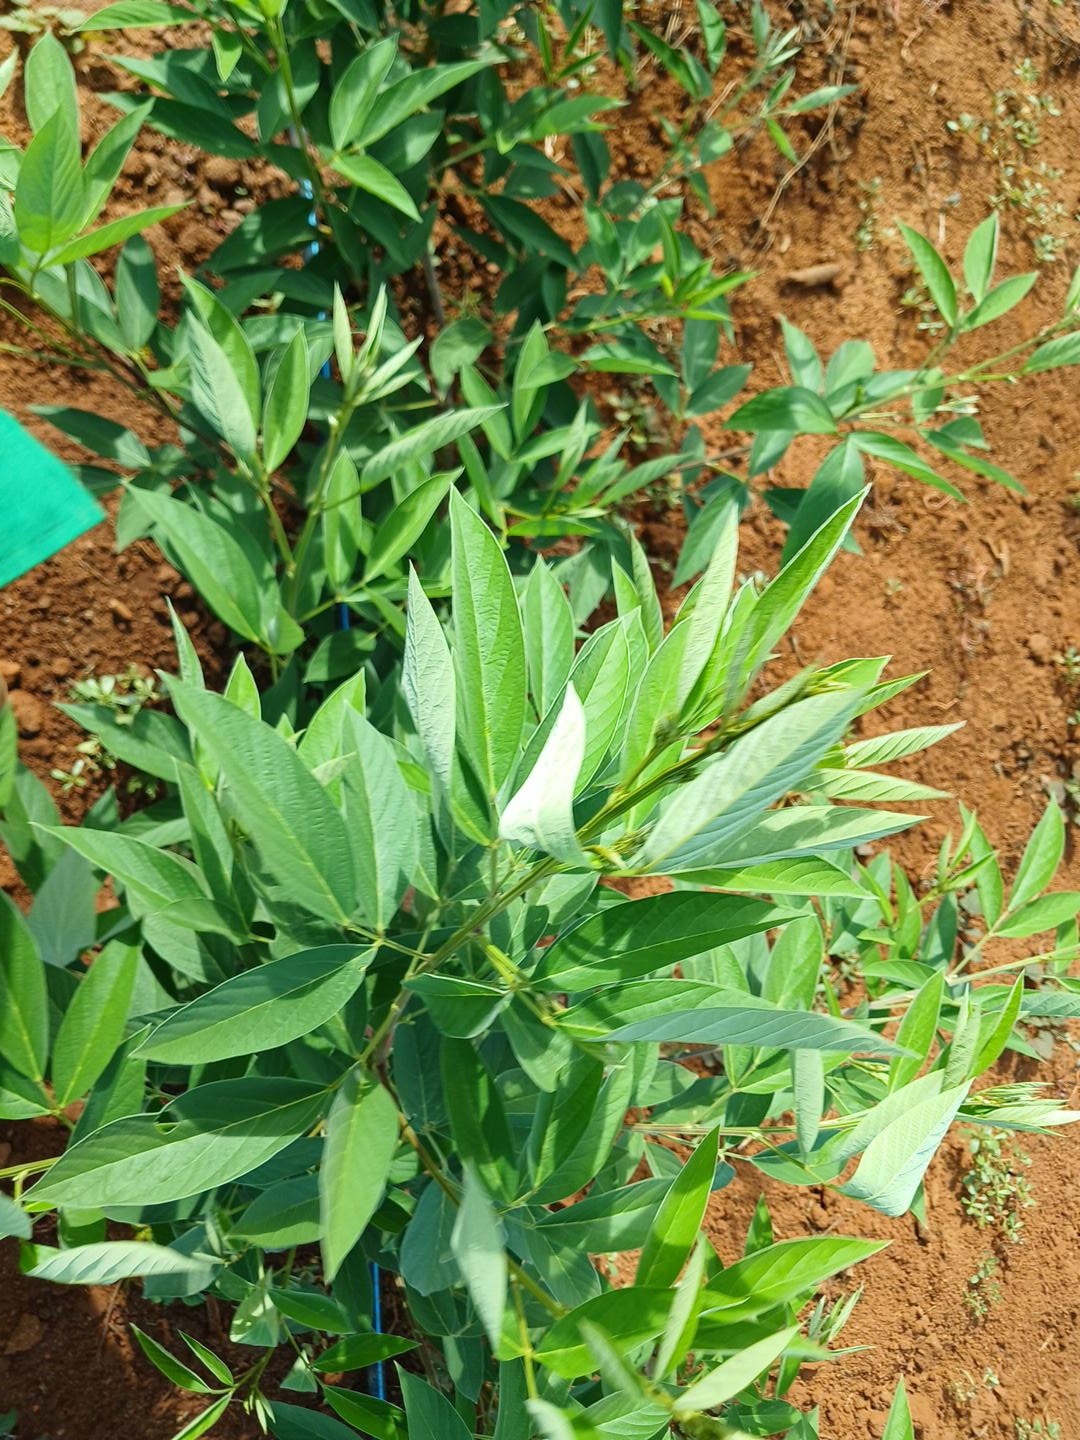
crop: pigeonpea
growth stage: flowering
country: Kenya
